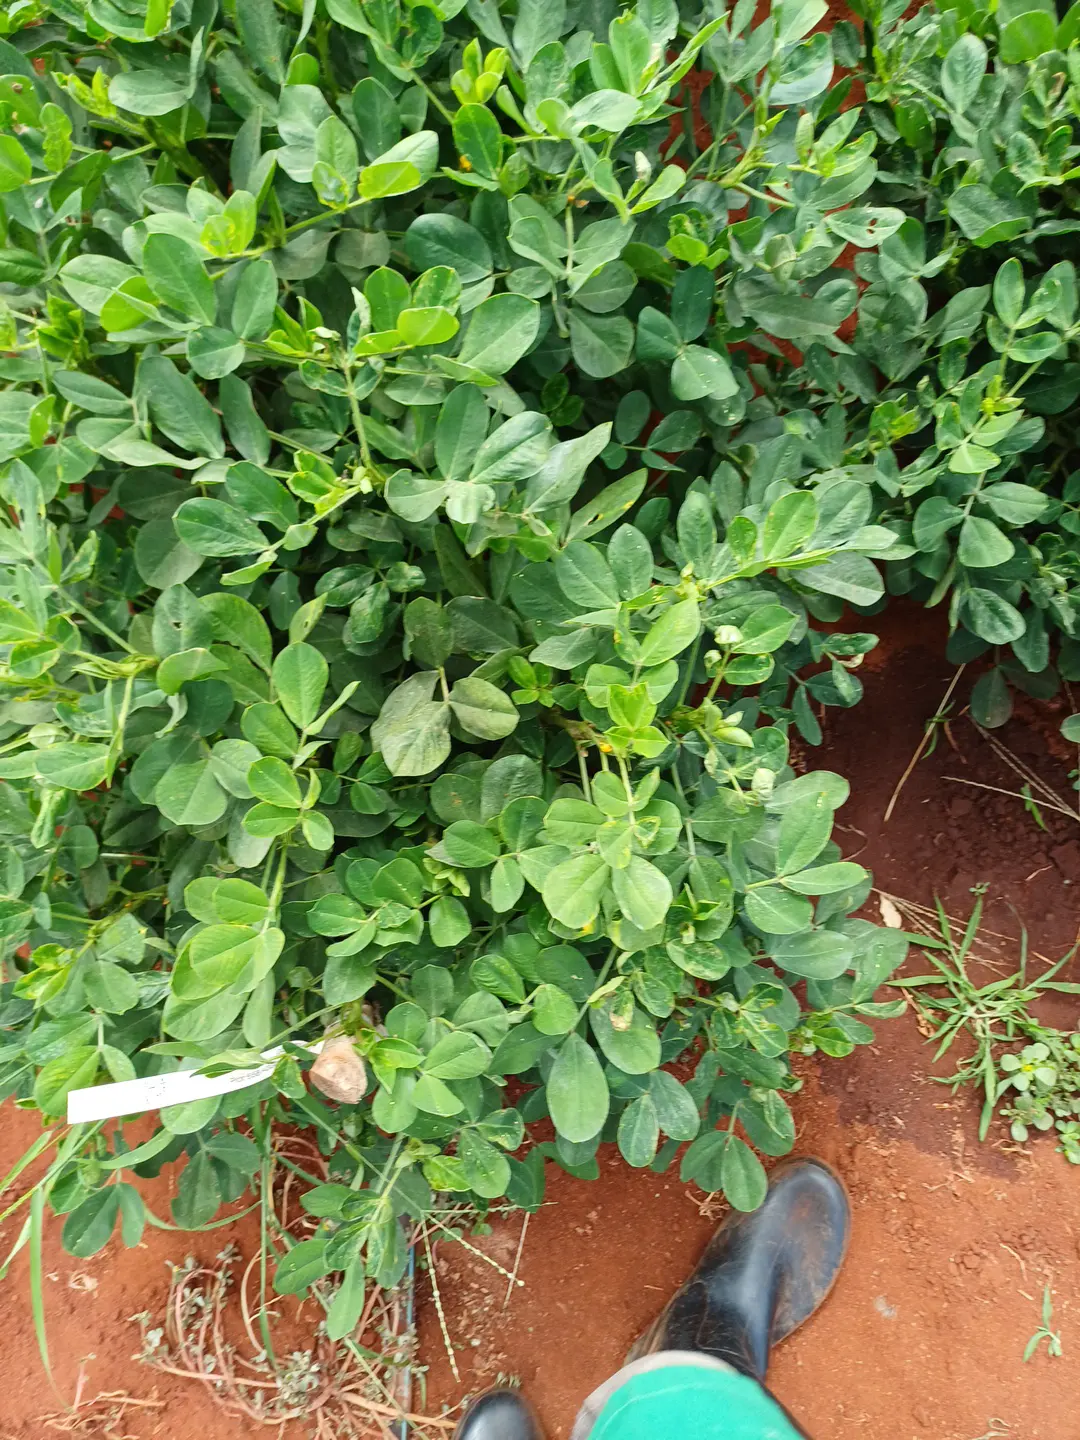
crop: groundnut
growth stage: pegging
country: Kenya
